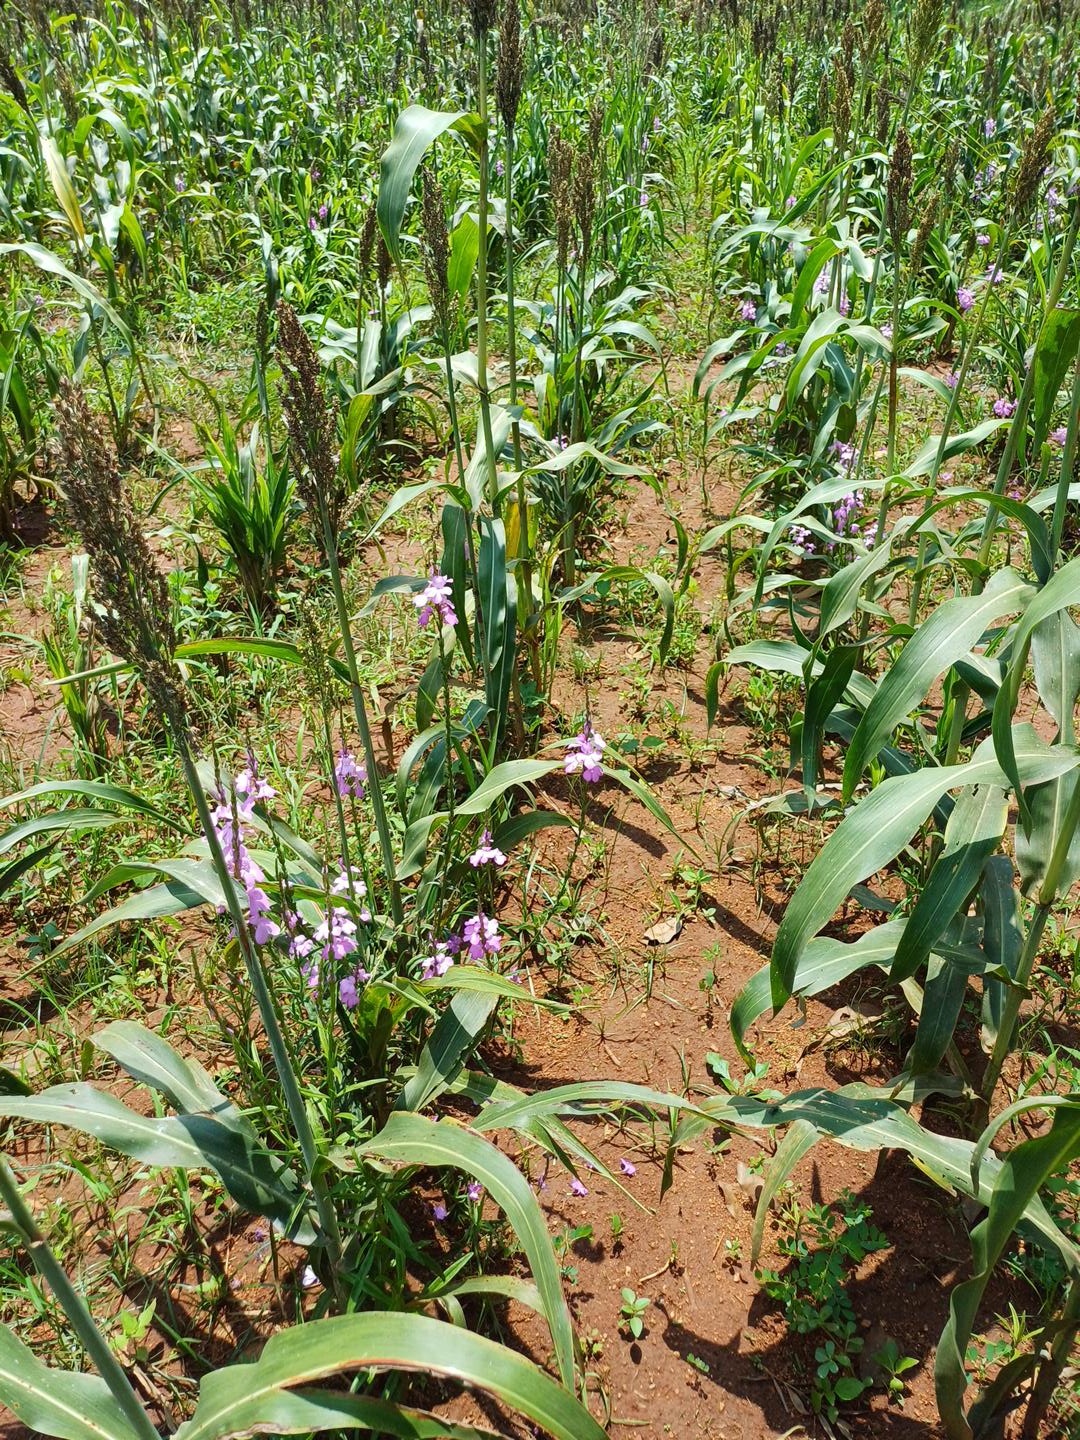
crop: sorghum
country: Kenya
